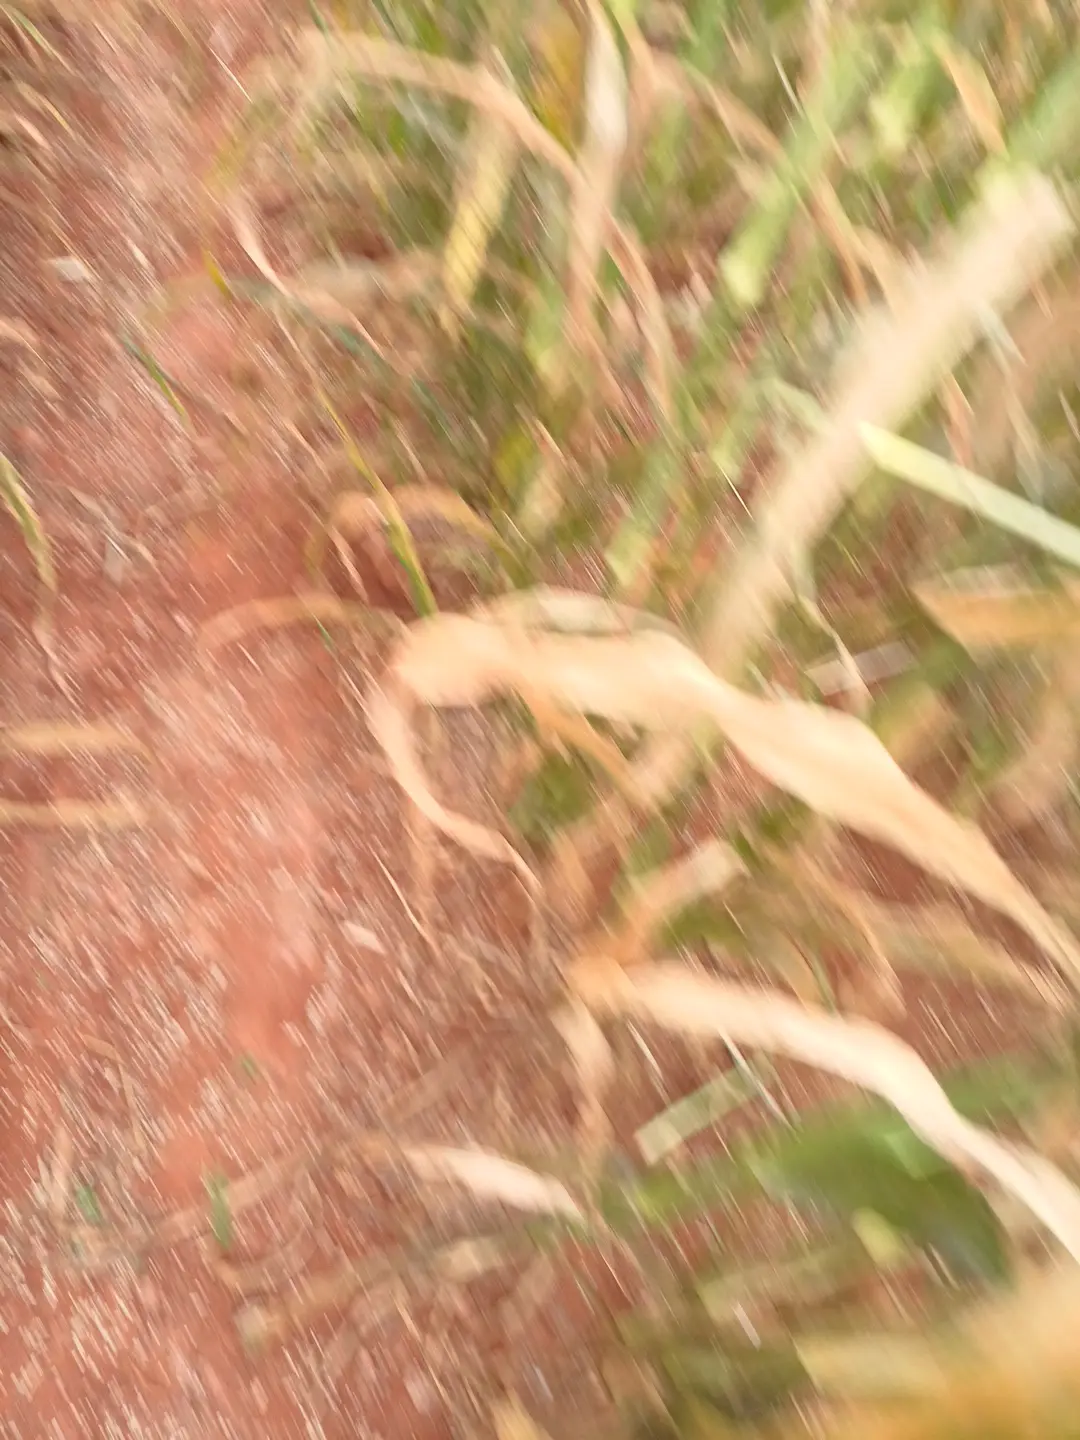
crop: pearl millet
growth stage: filling grain
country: Kenya
